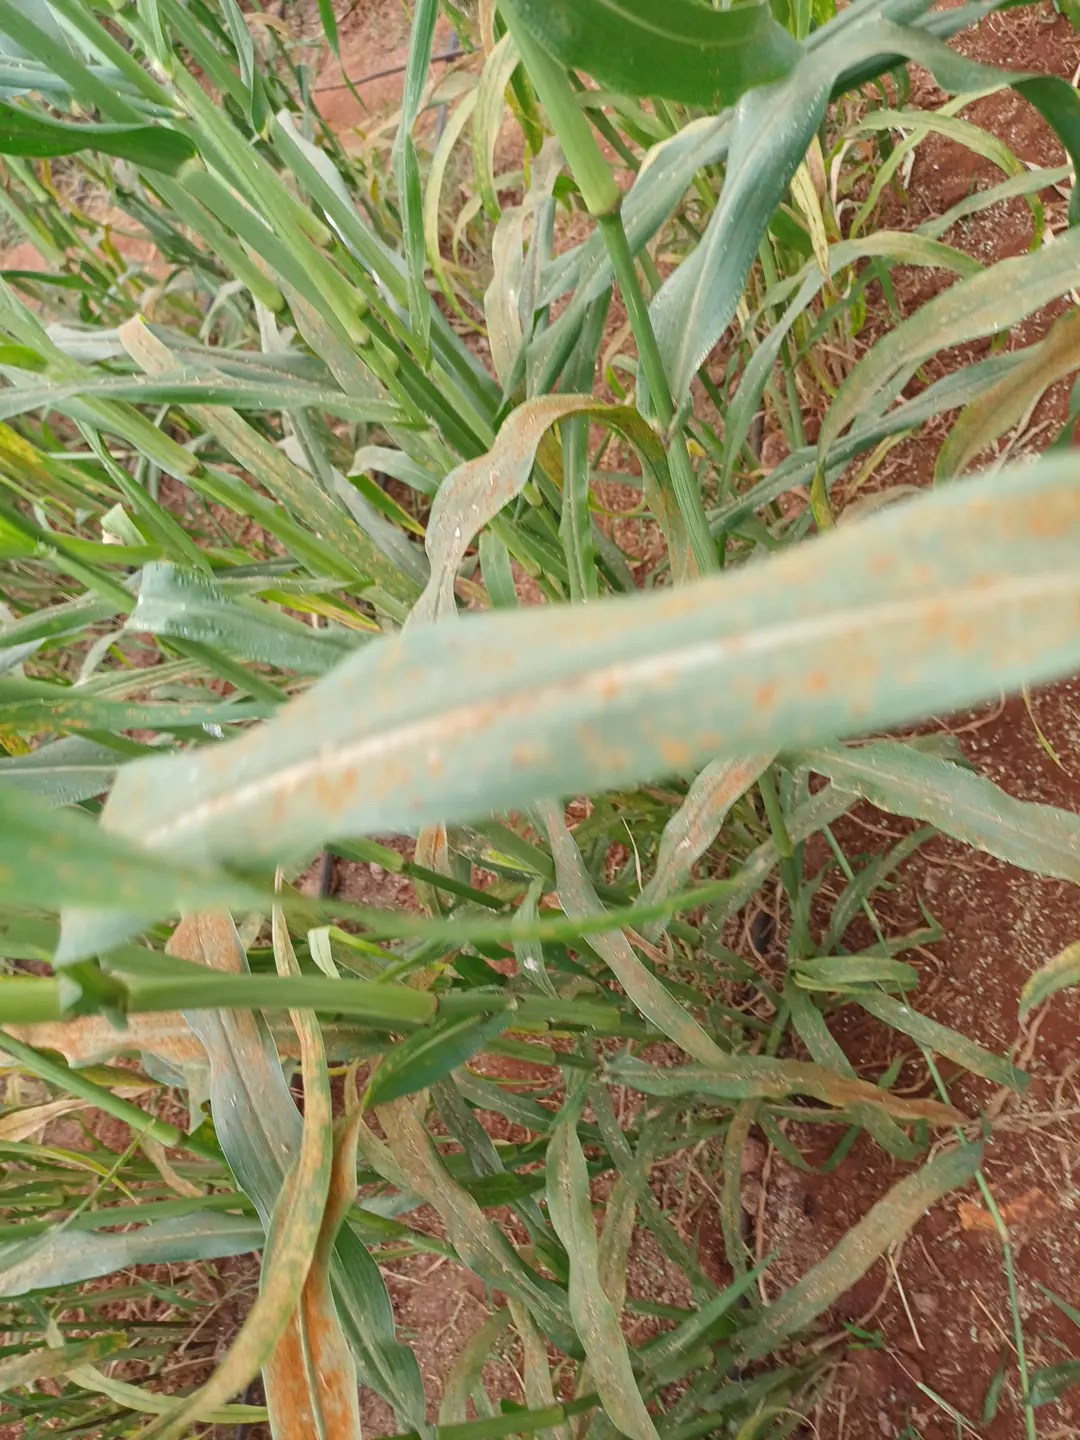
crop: pearl millet
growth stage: filling grain
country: Kenya
